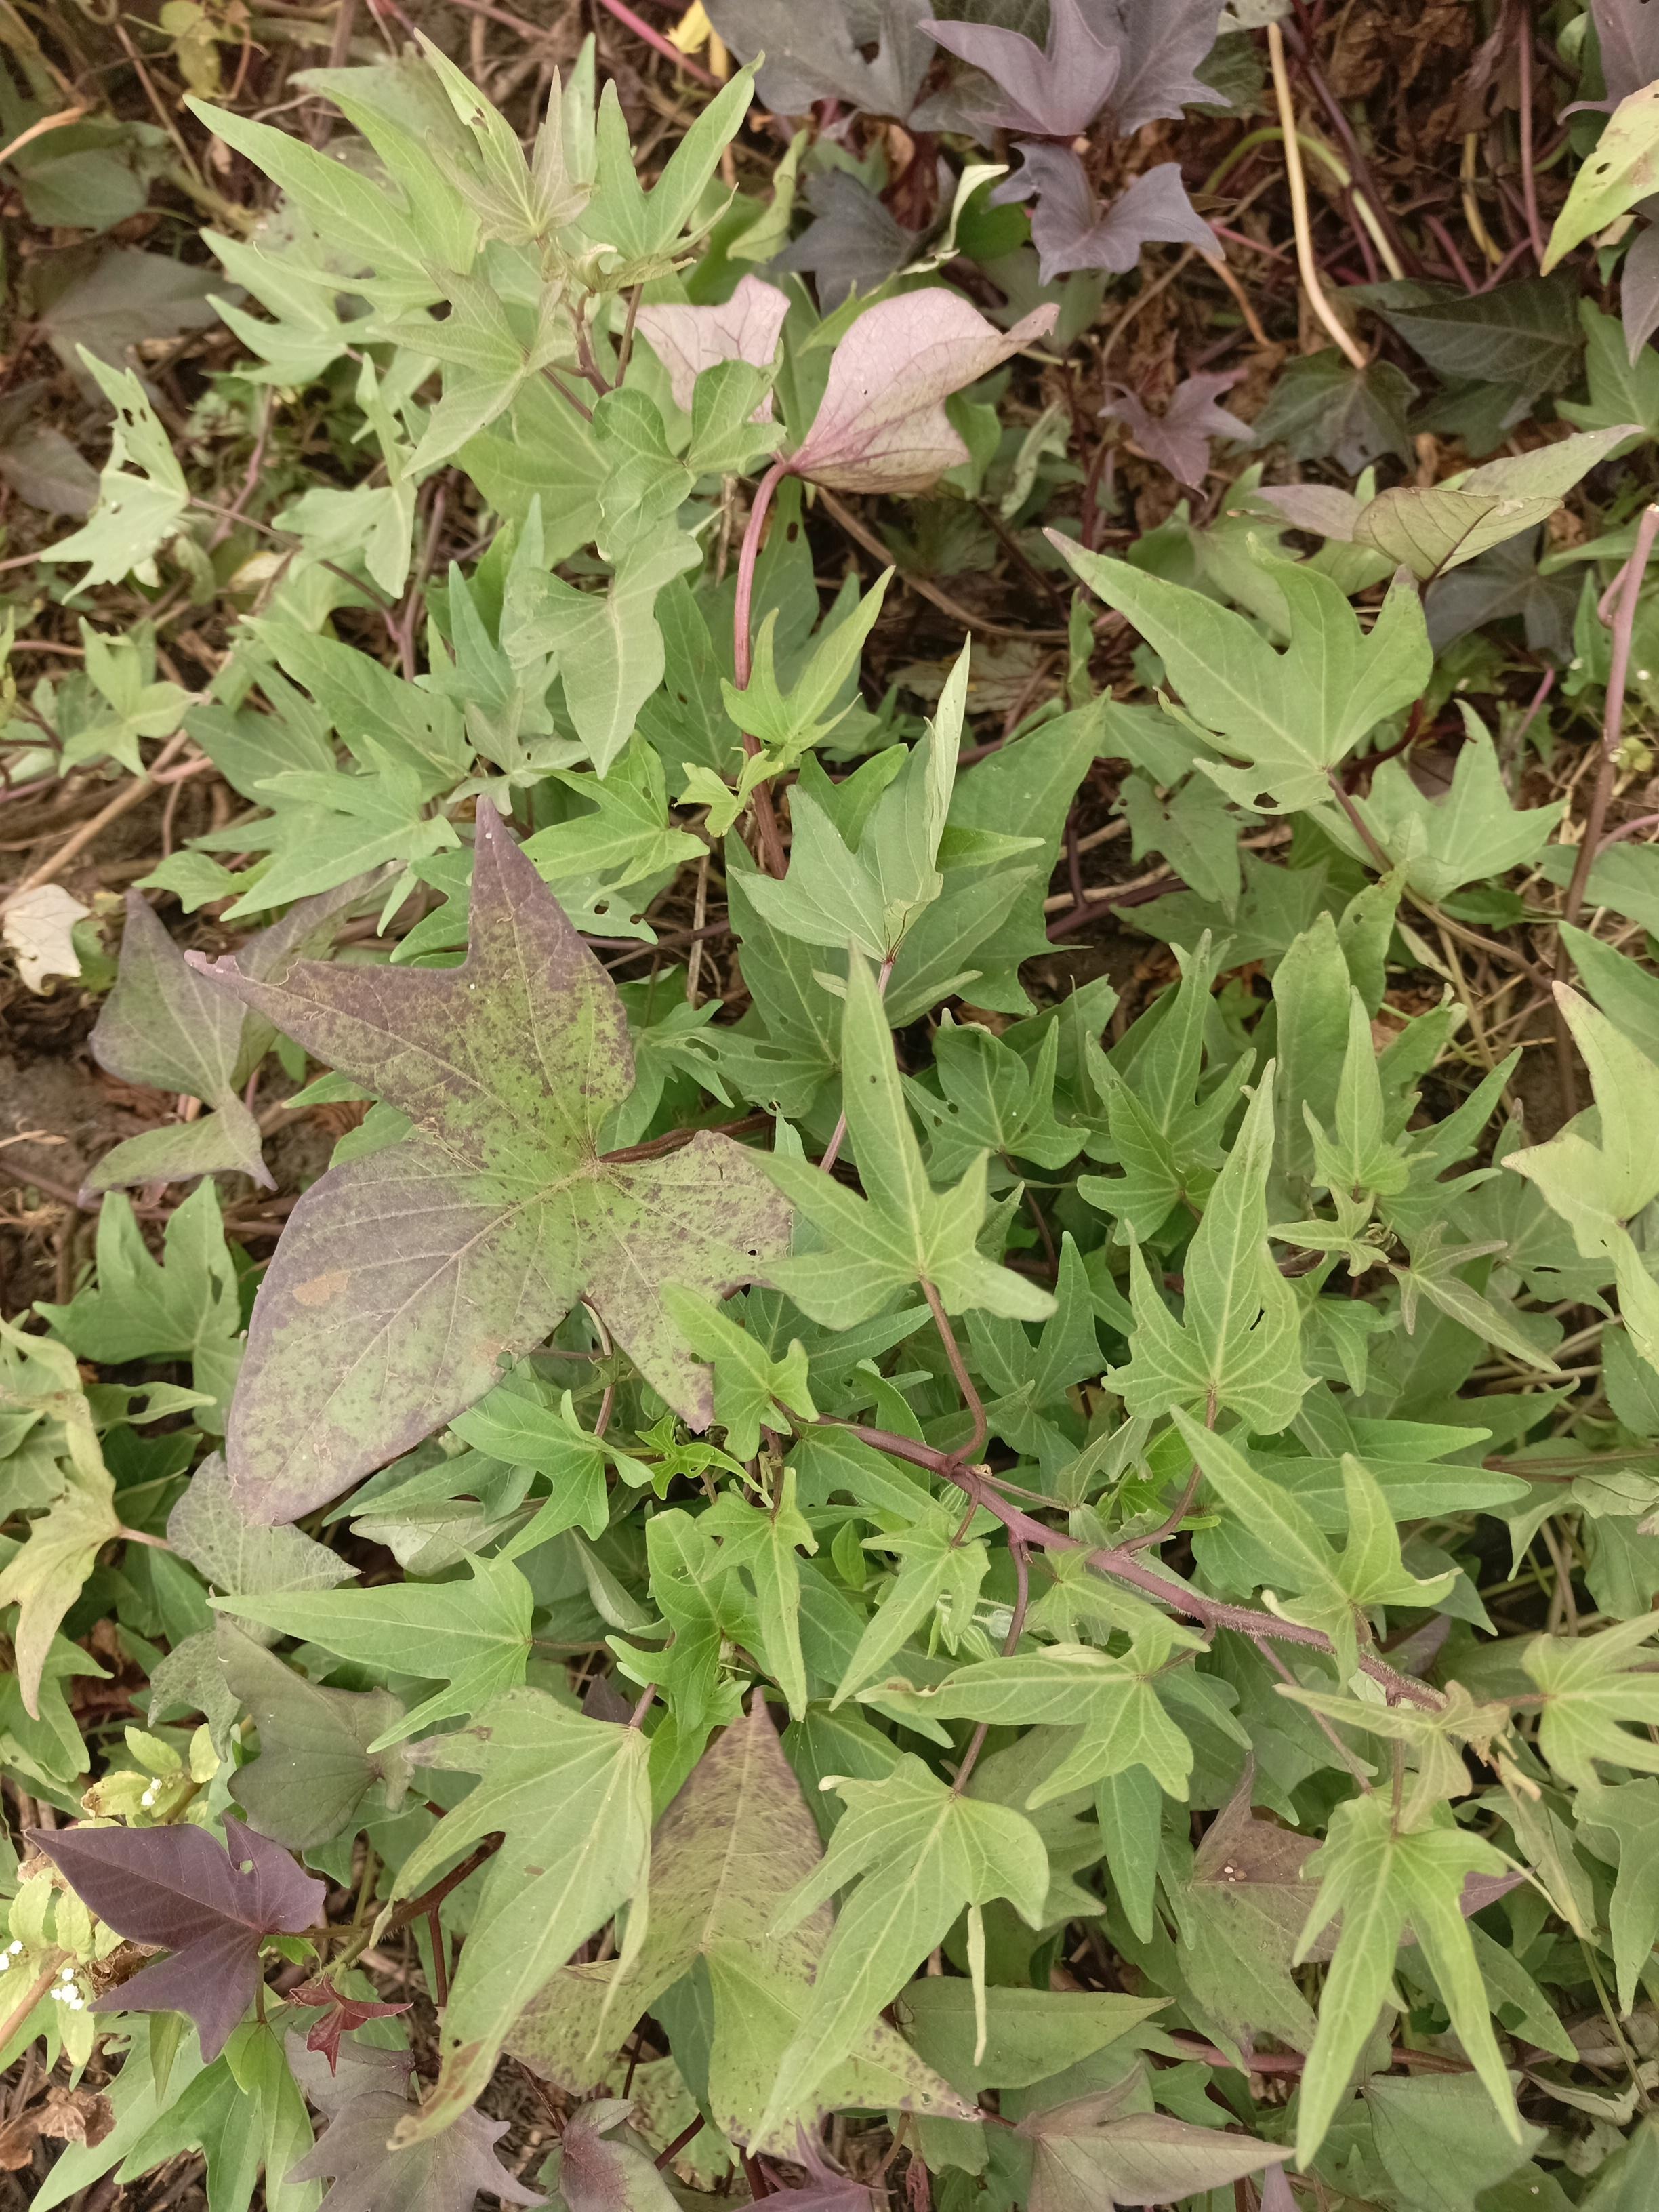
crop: sweet potato
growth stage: flowering
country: Tanzania
